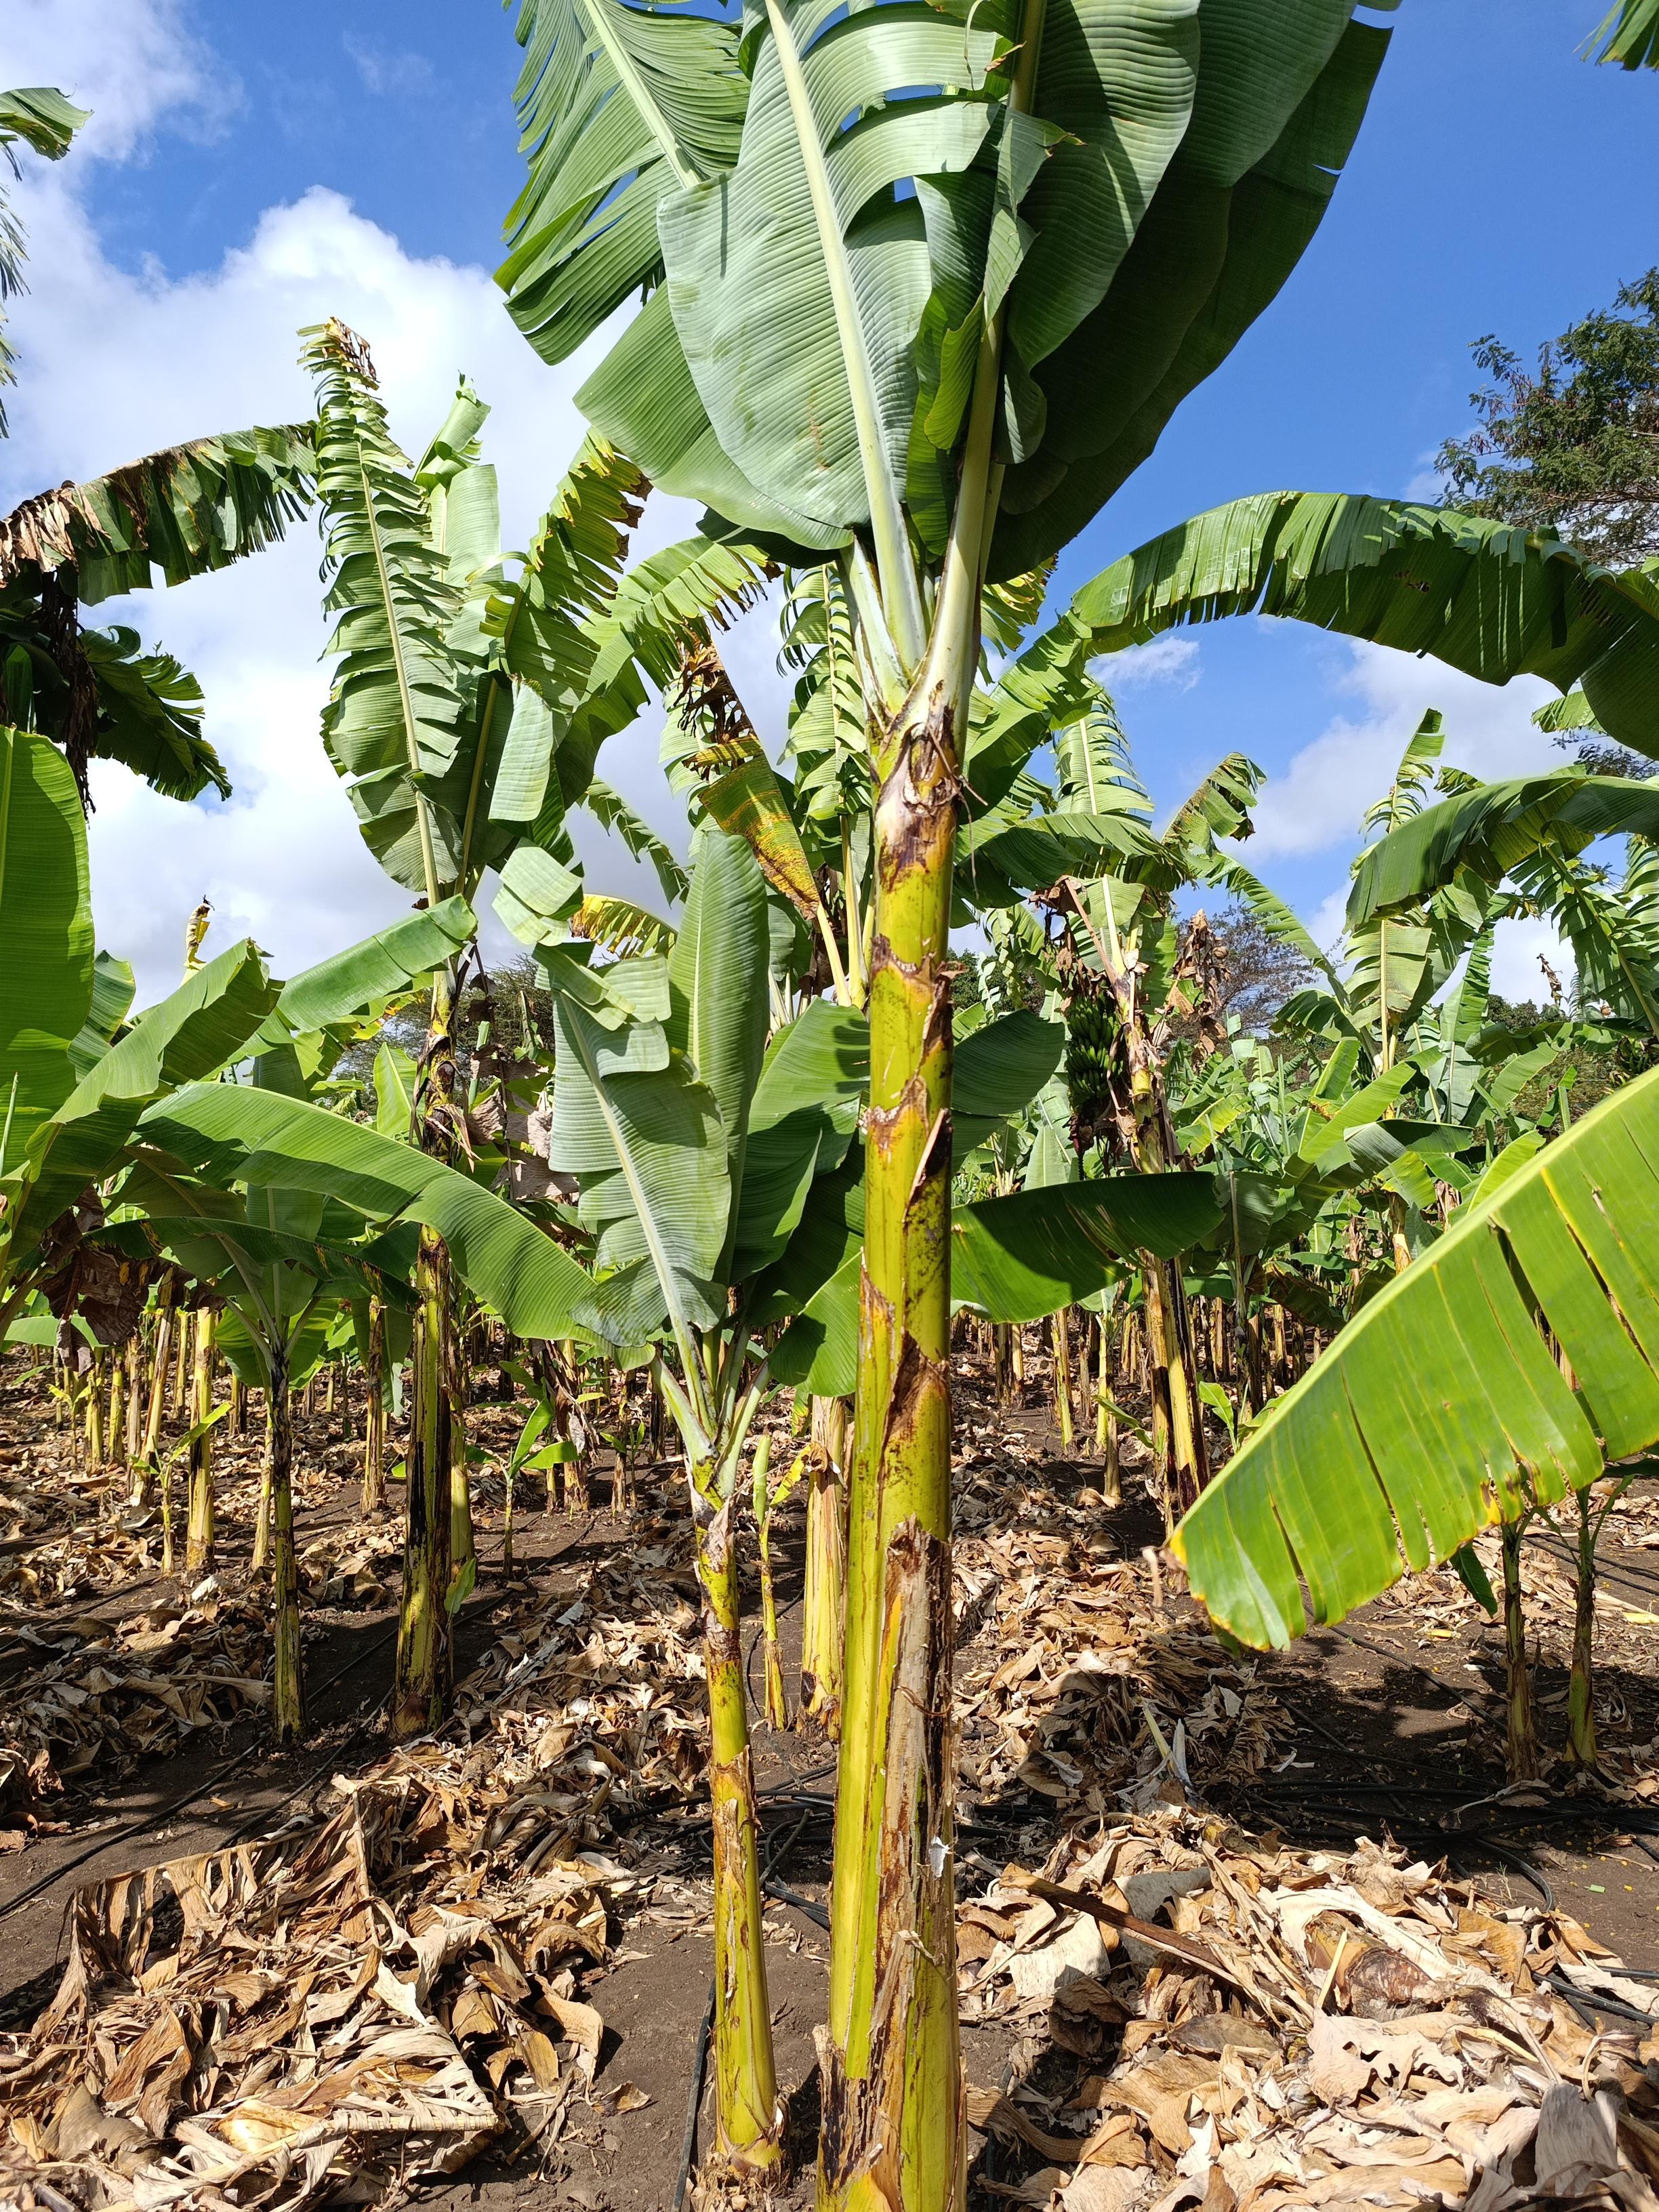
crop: banana
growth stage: vegetative
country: Tanzania
